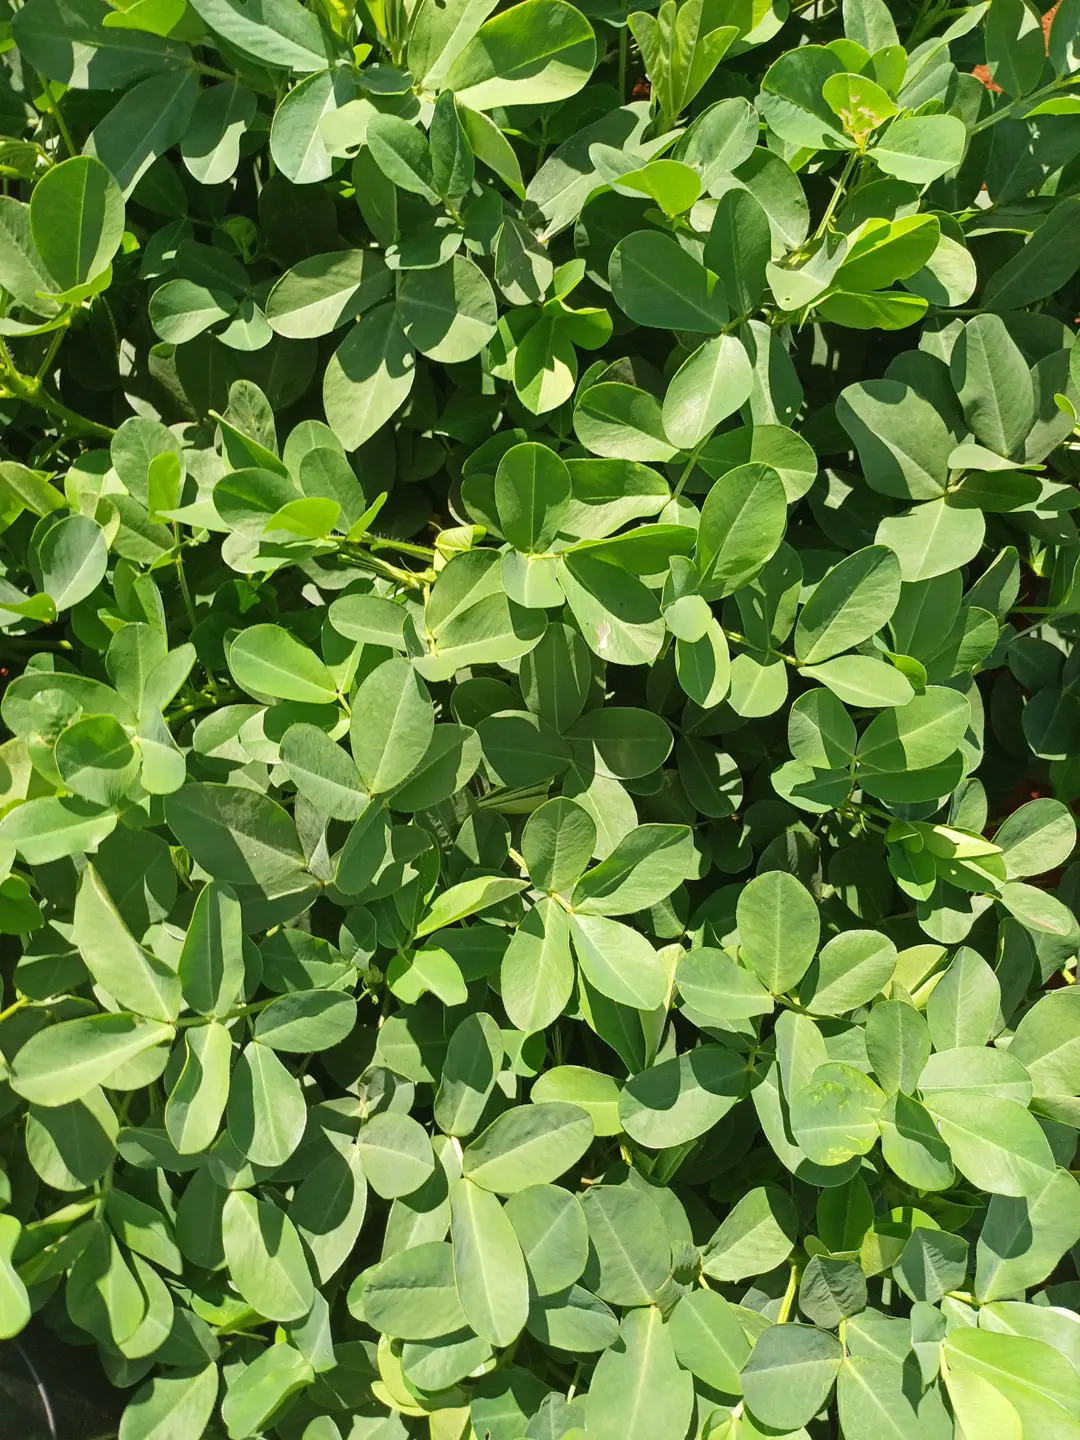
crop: groundnut
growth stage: pegging
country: Kenya
